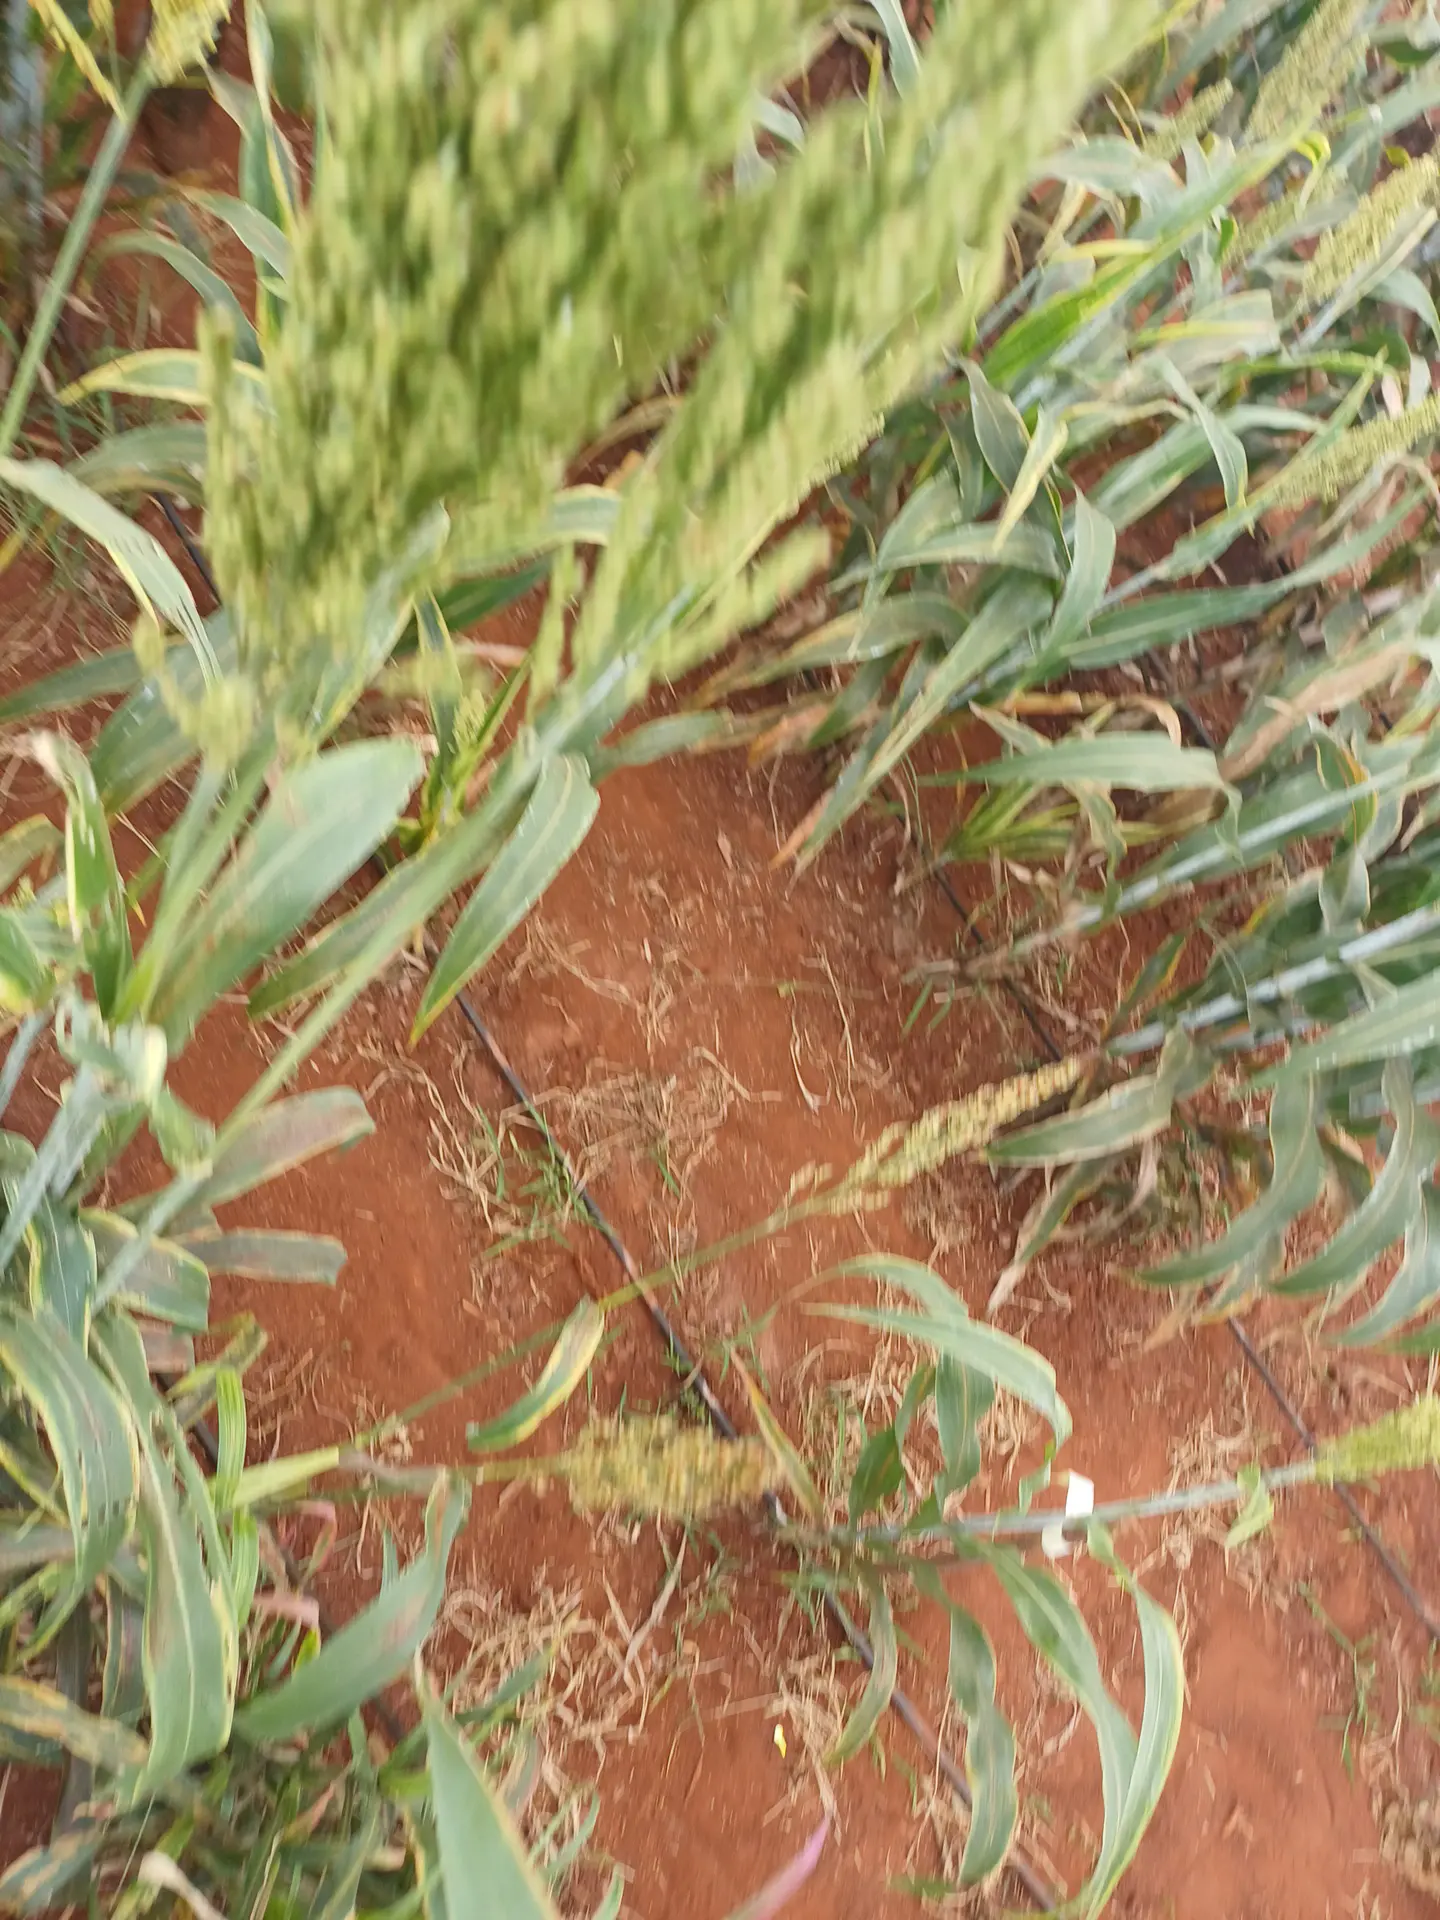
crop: sorghum
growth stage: filling grain
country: Kenya
